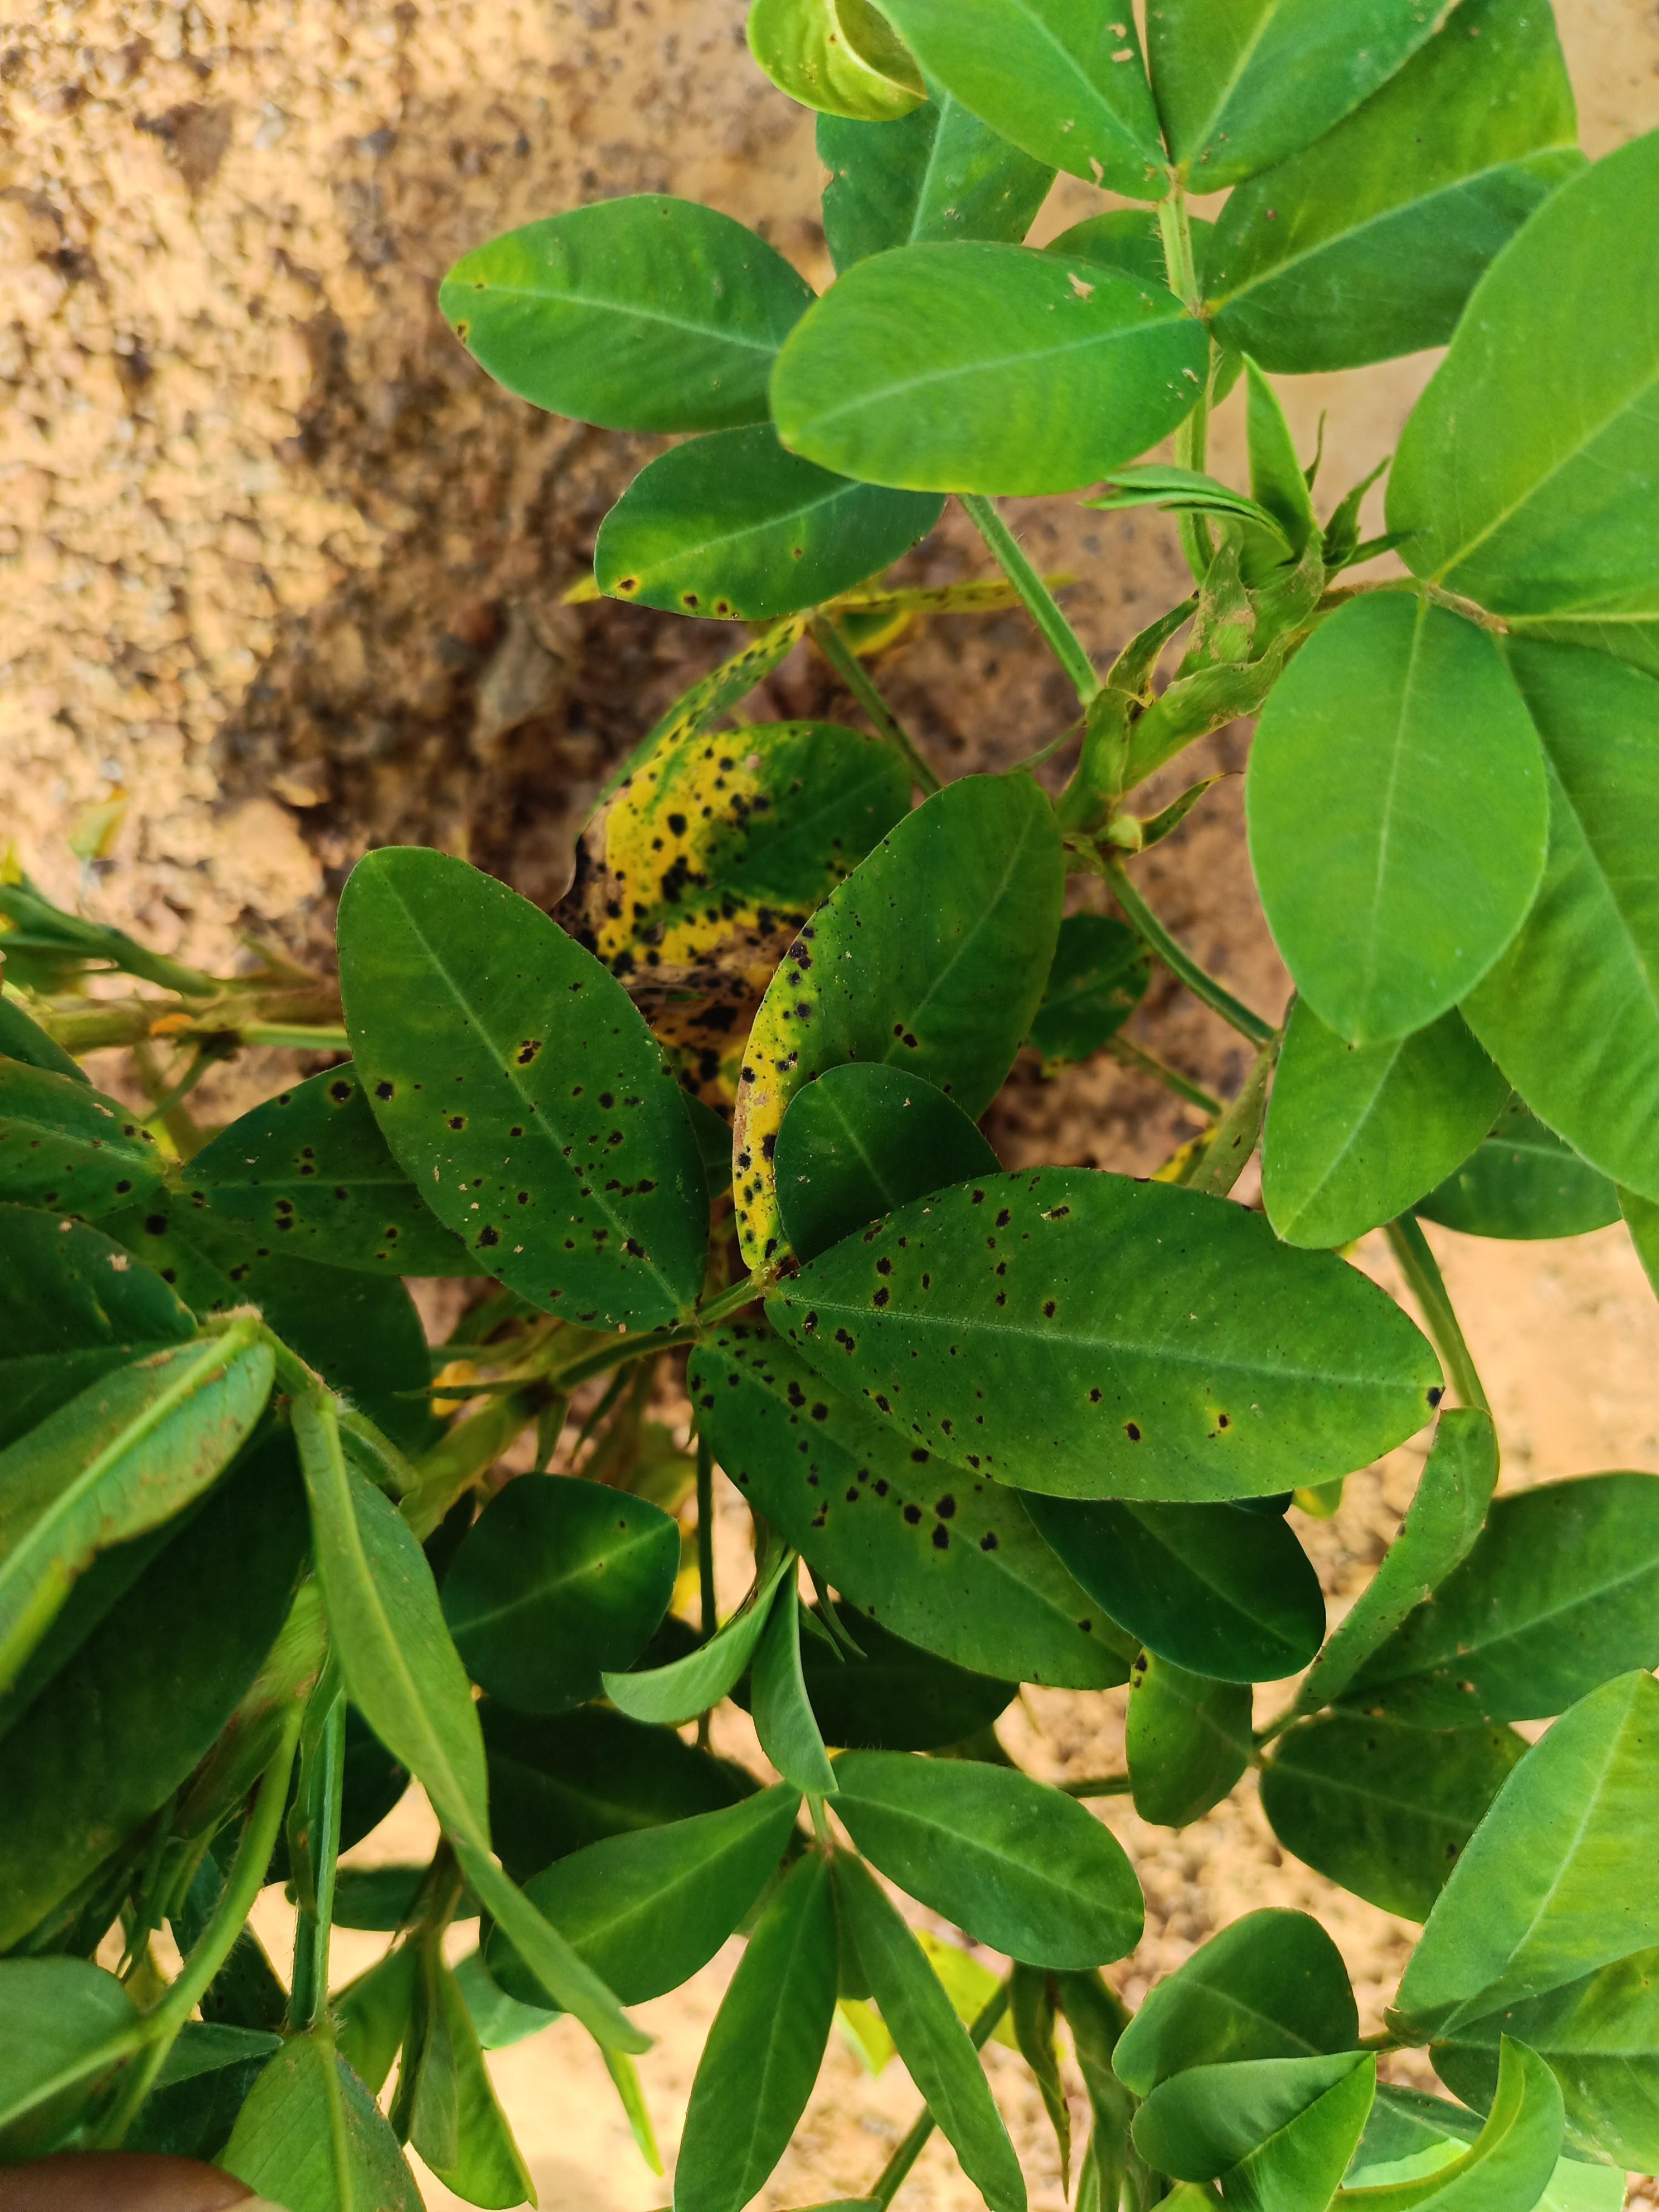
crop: groundnut
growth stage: development pod
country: Ghana
